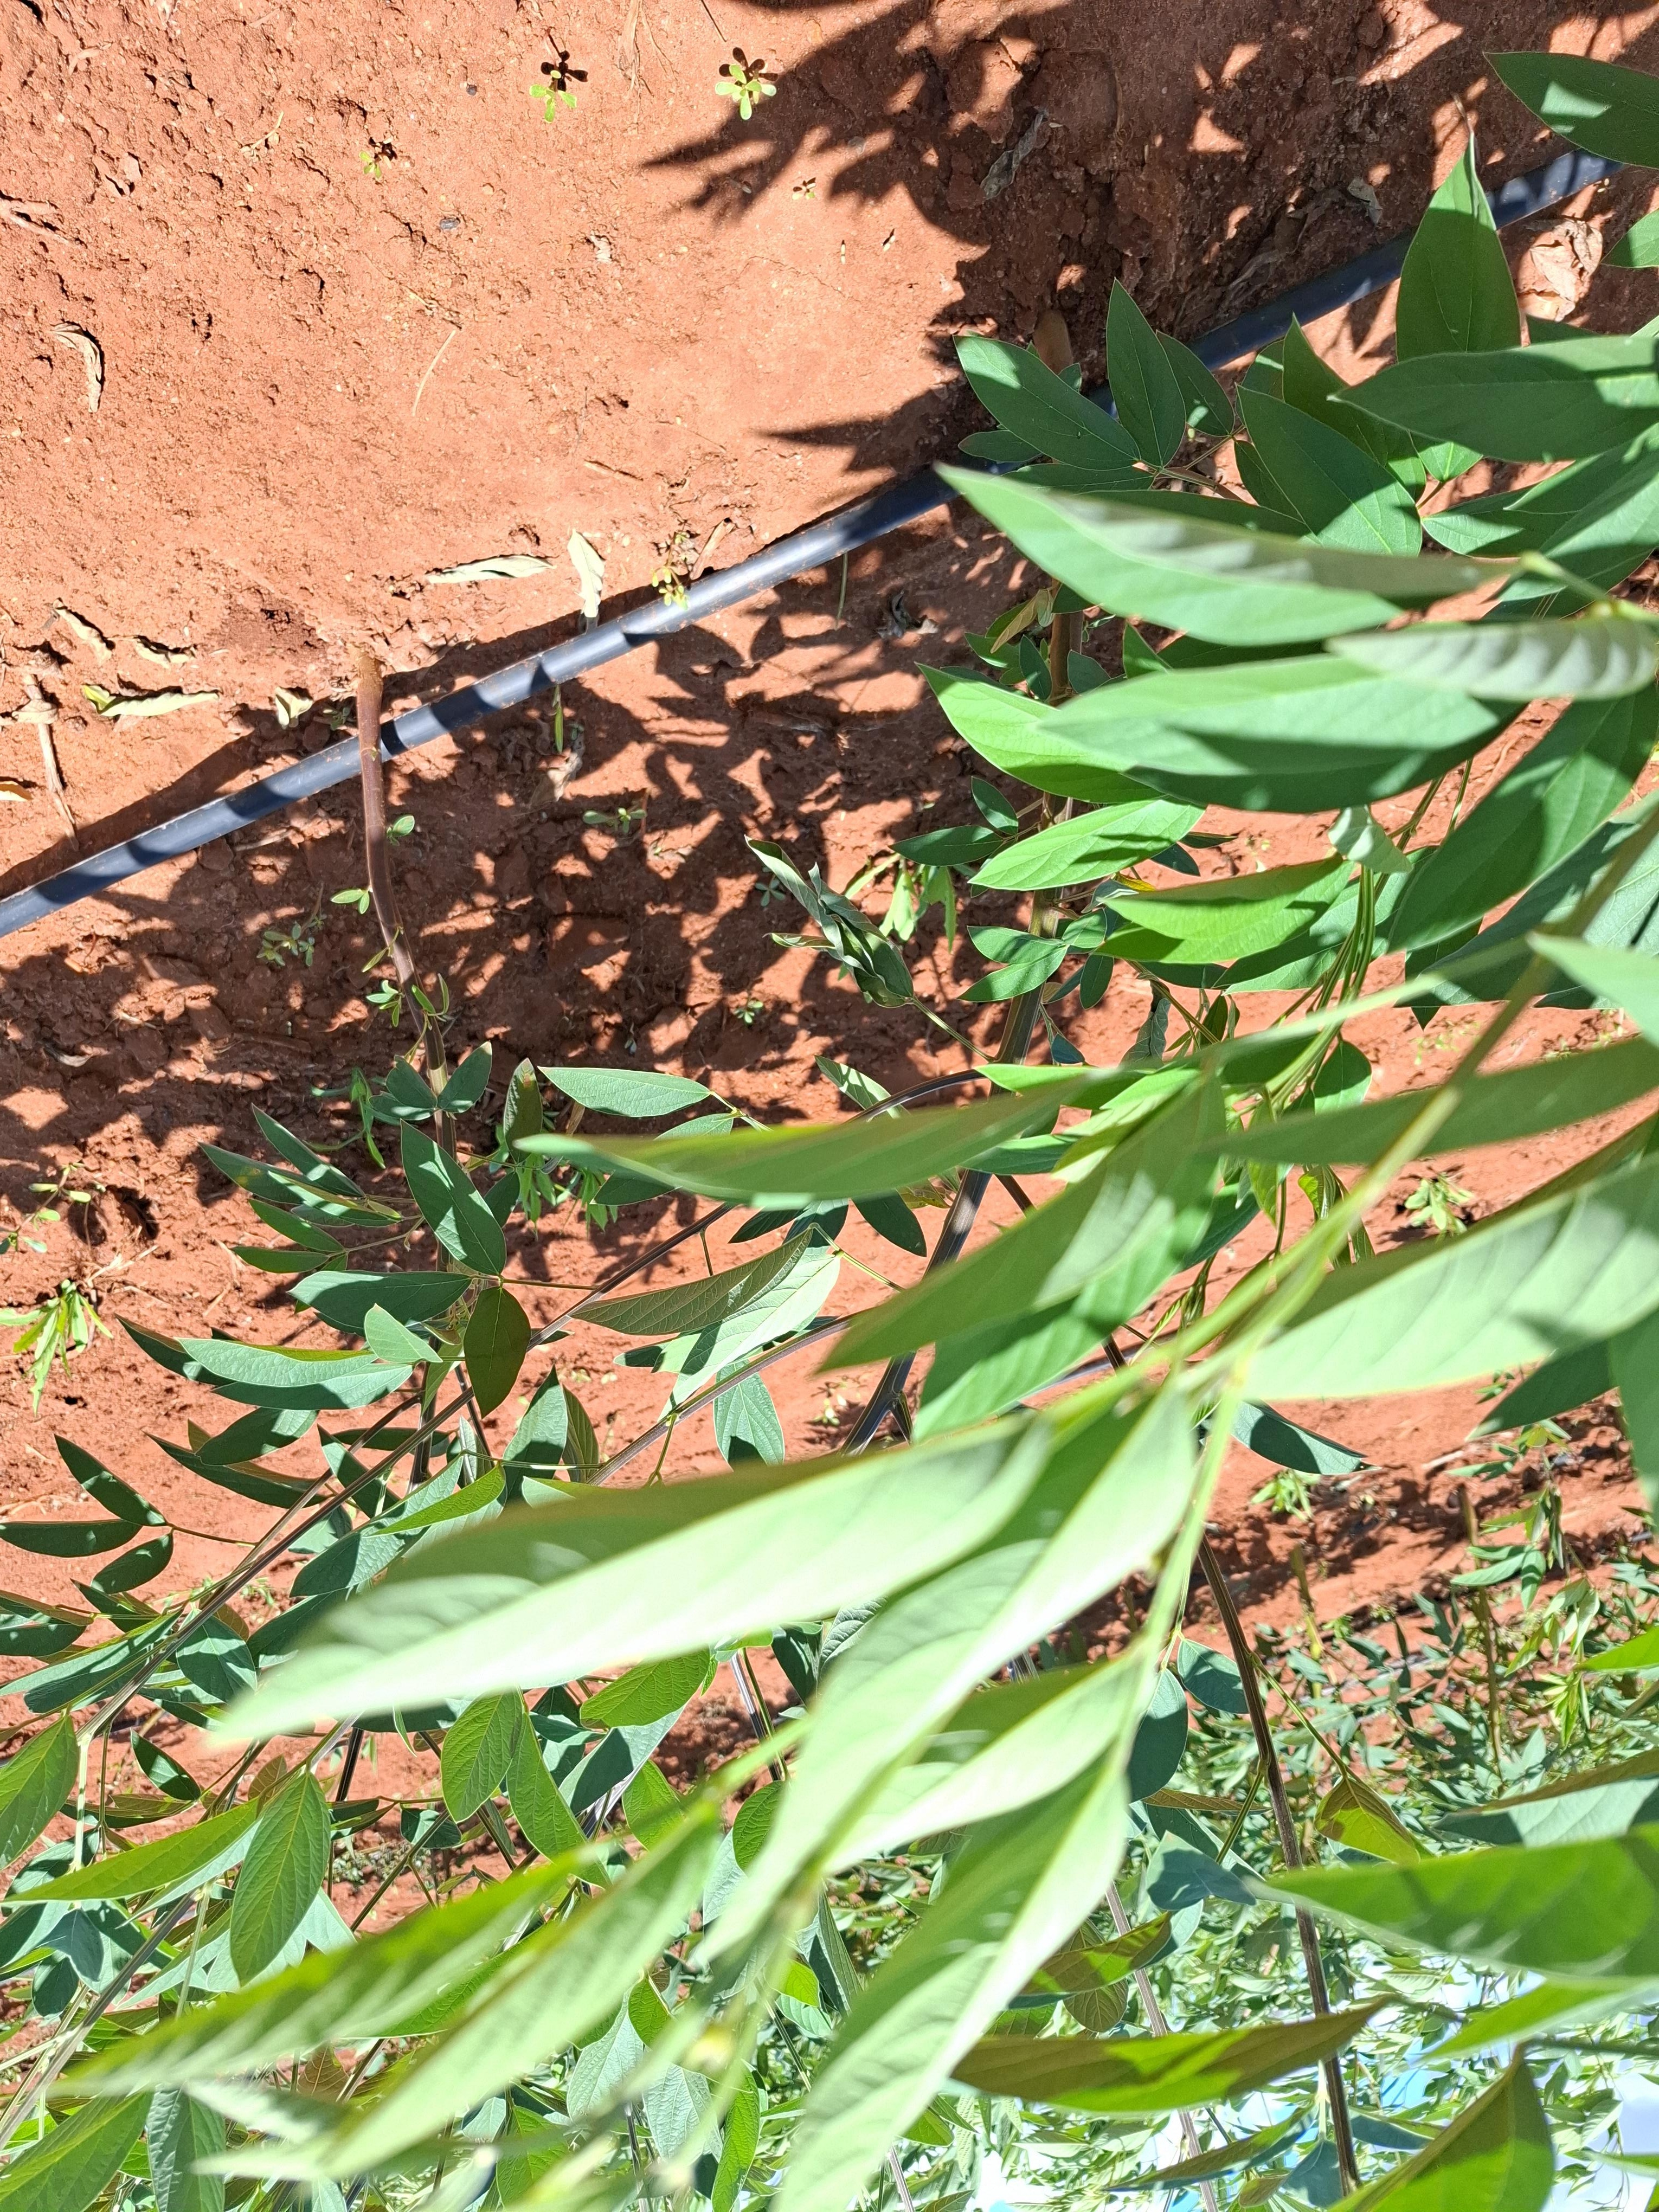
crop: pigeonpea
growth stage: flowering
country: Kenya
